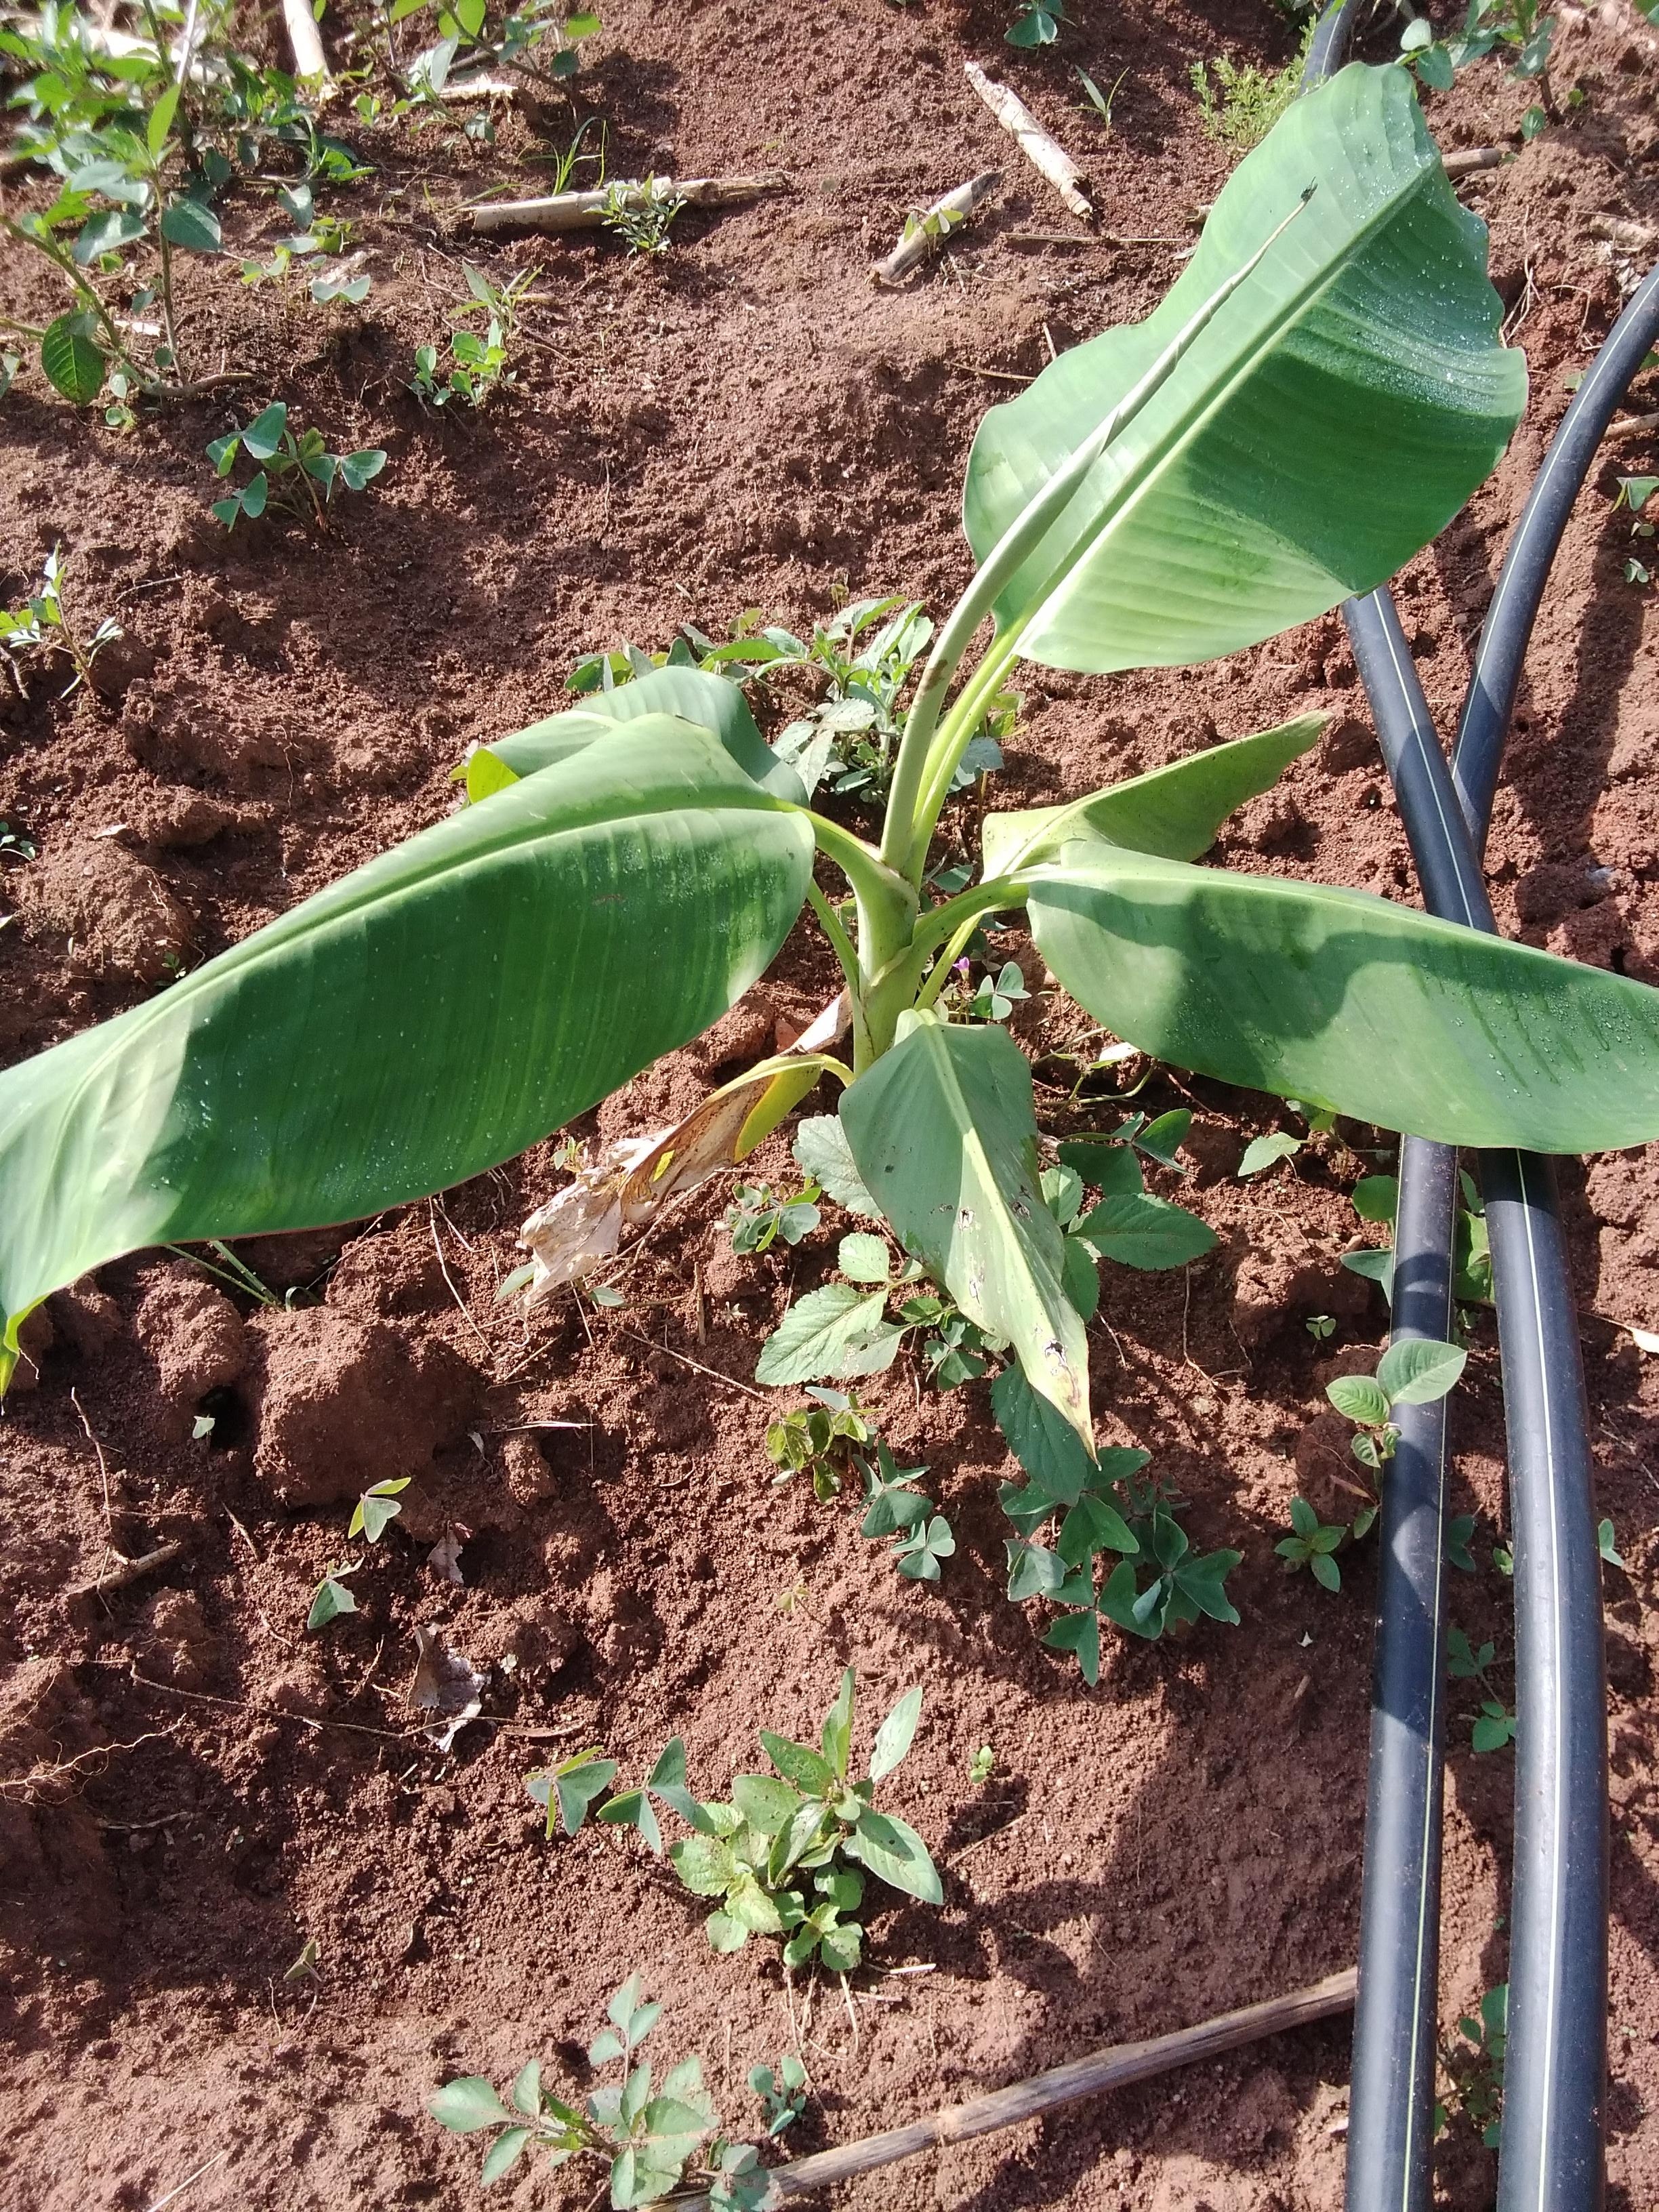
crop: banana
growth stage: vegetative
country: Tanzania
